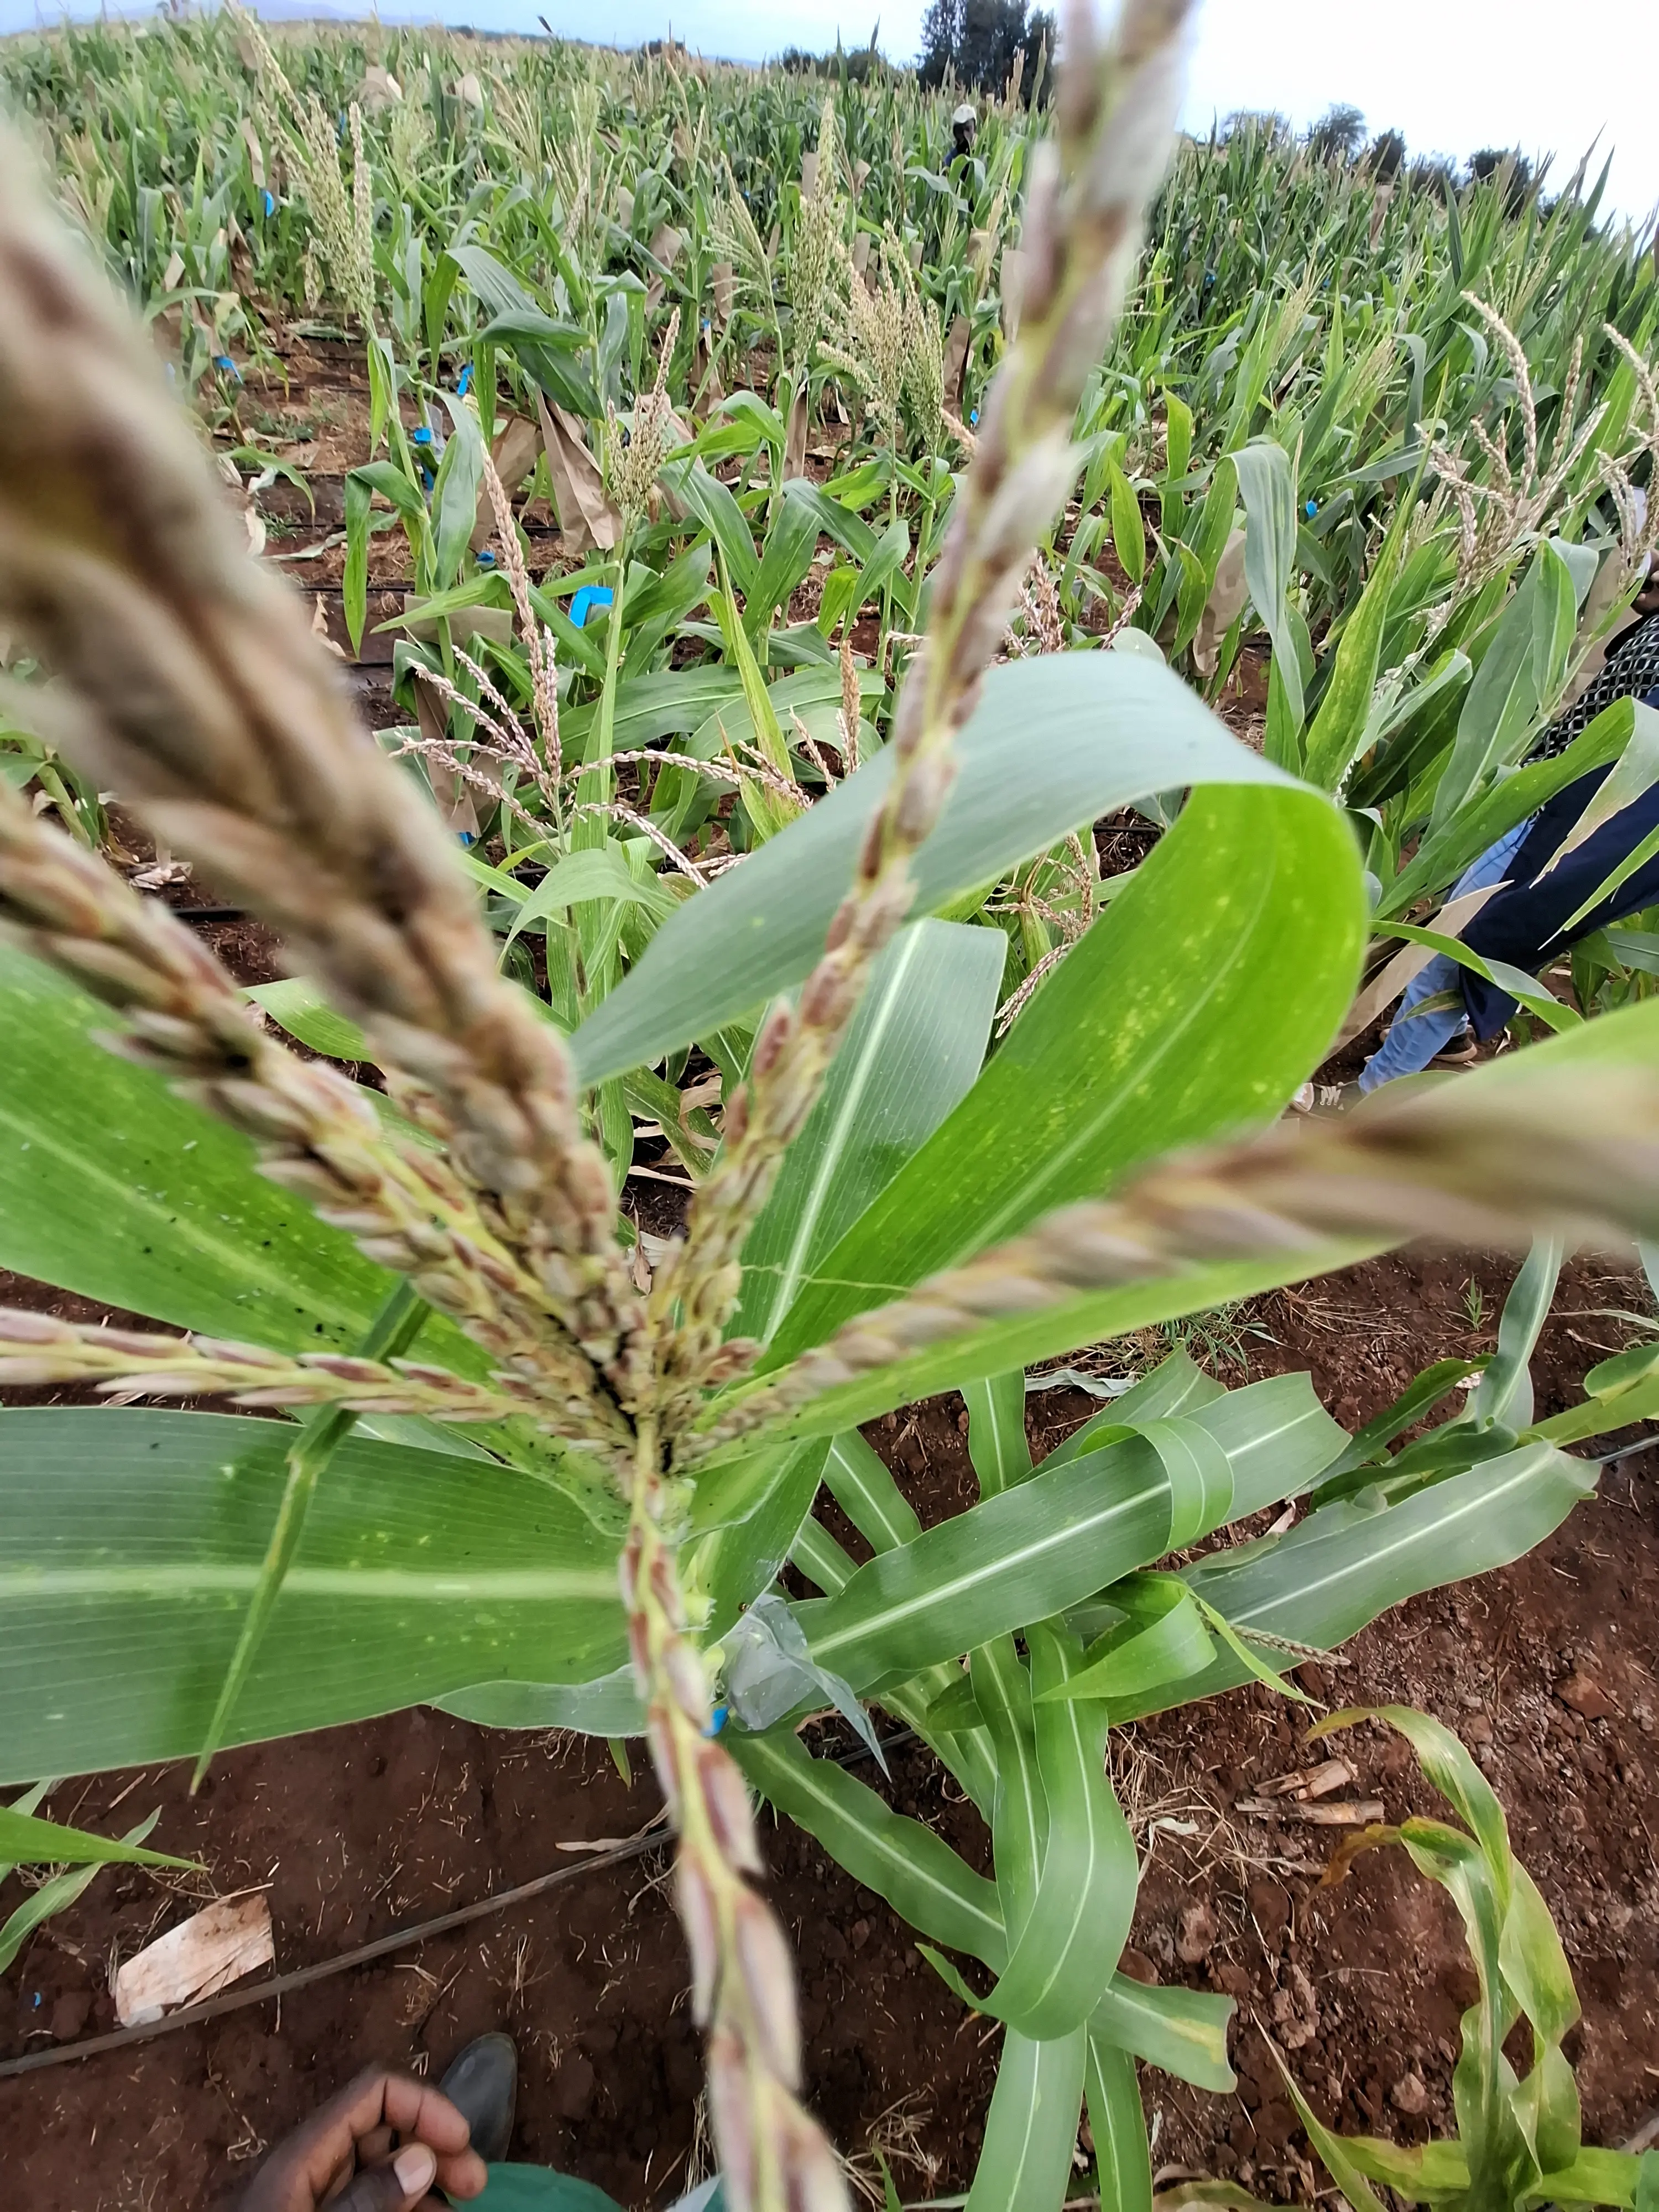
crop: maize
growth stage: flowering
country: Kenya
